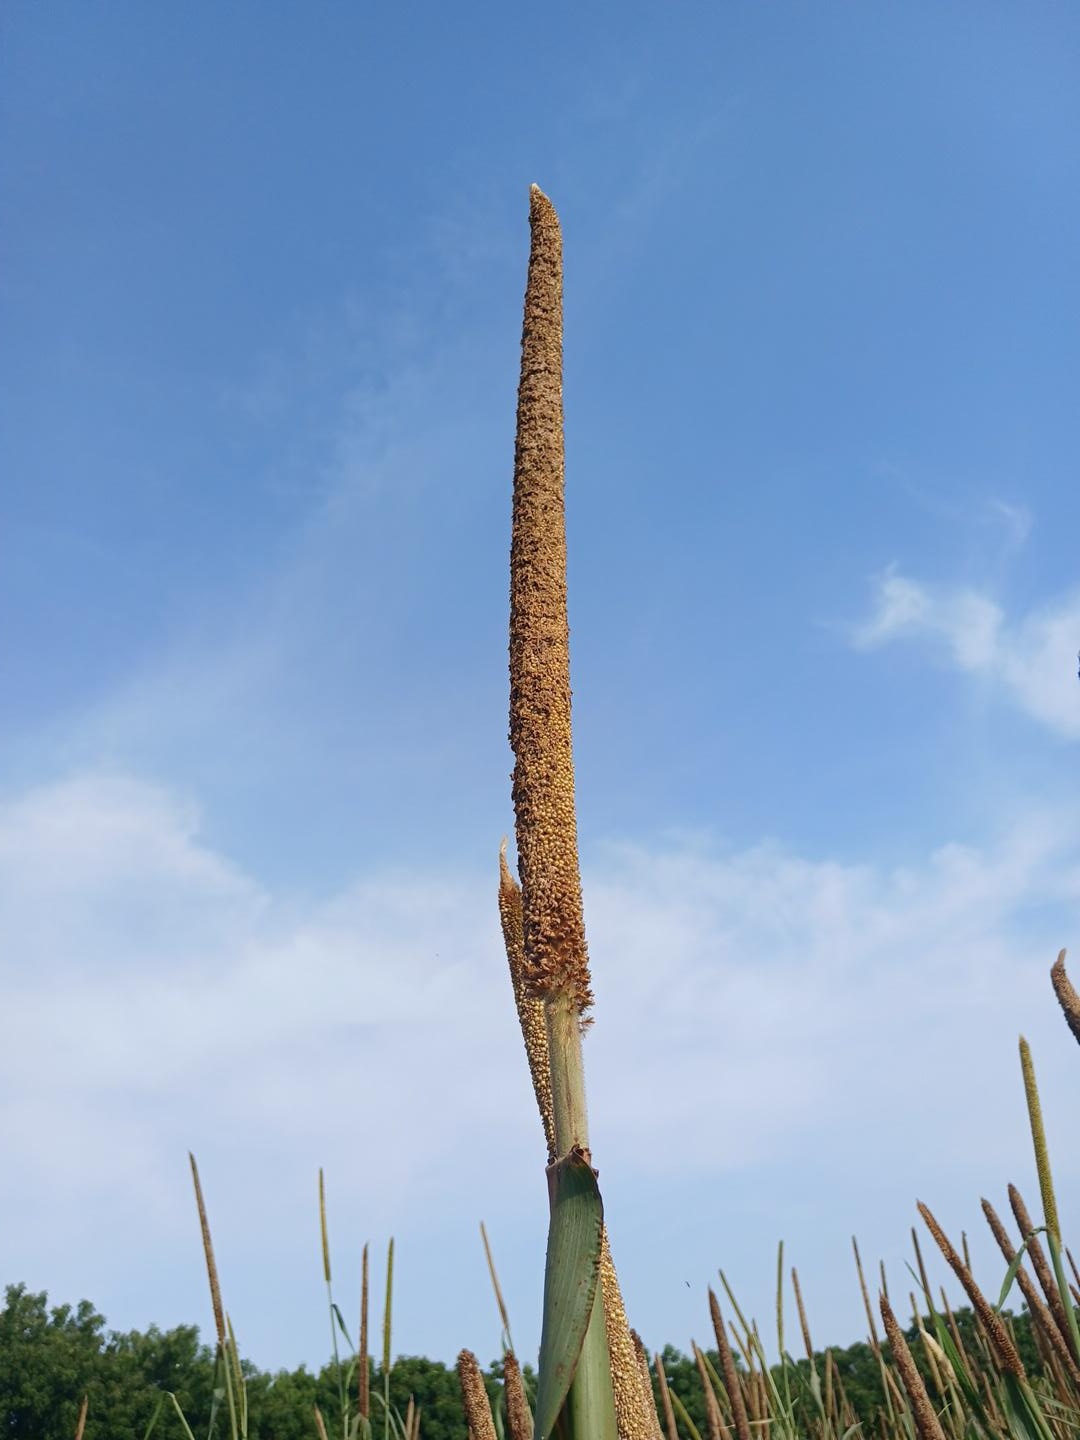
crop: pearl millet
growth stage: maturity
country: Senegal
